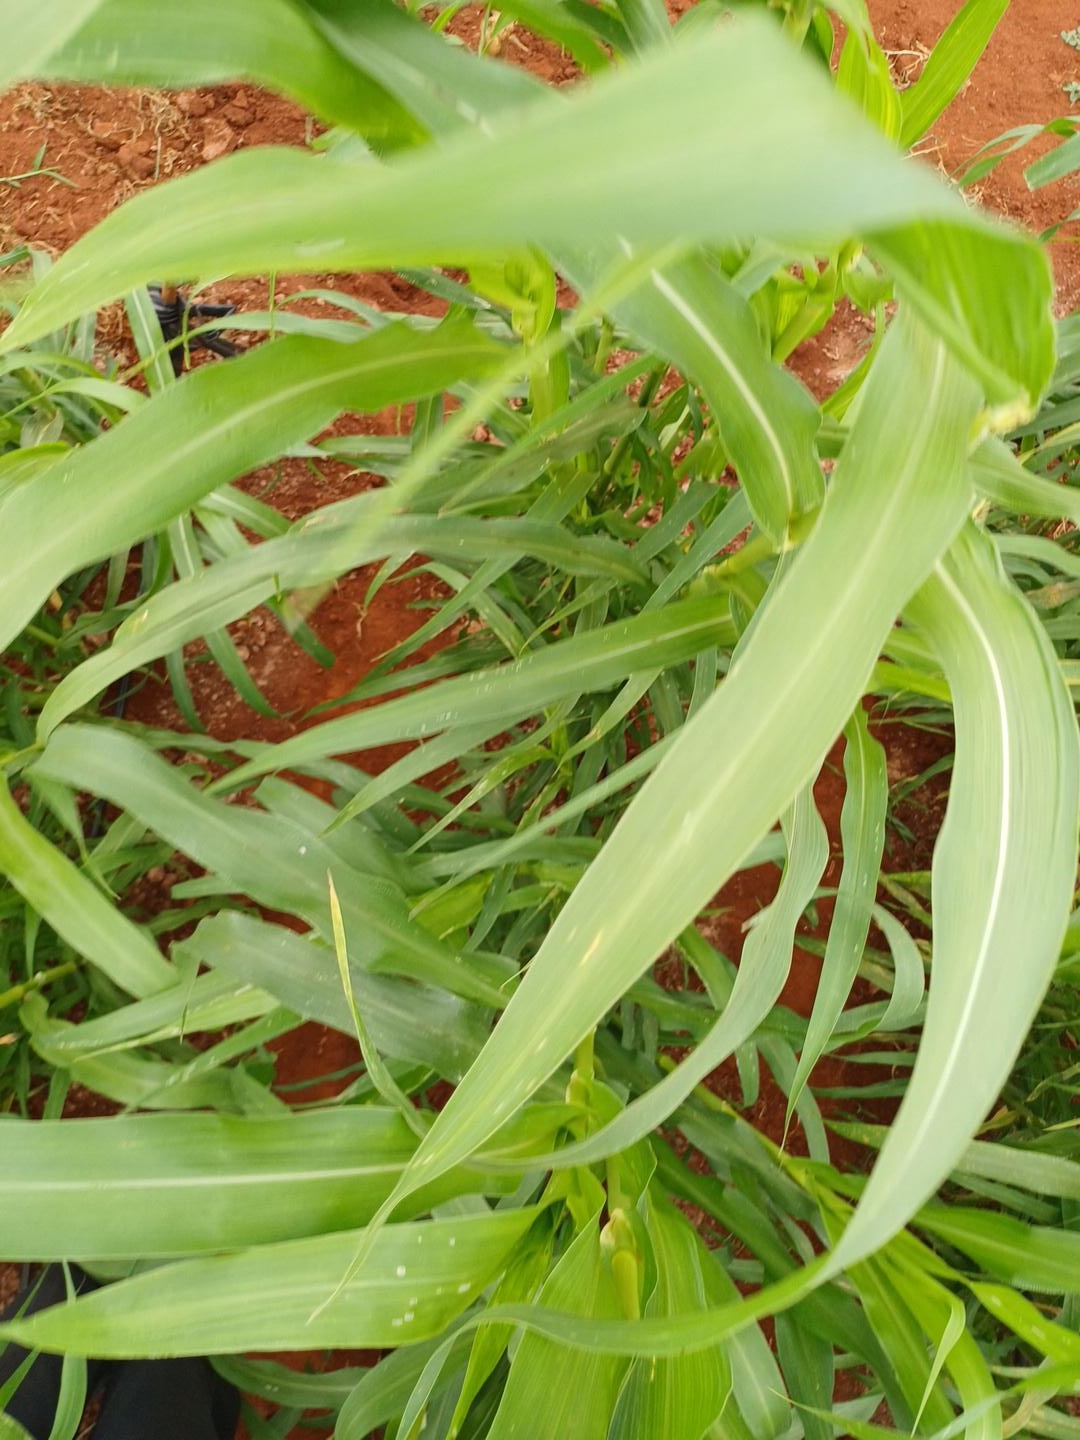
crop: pearl millet
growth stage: flowering
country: Kenya
